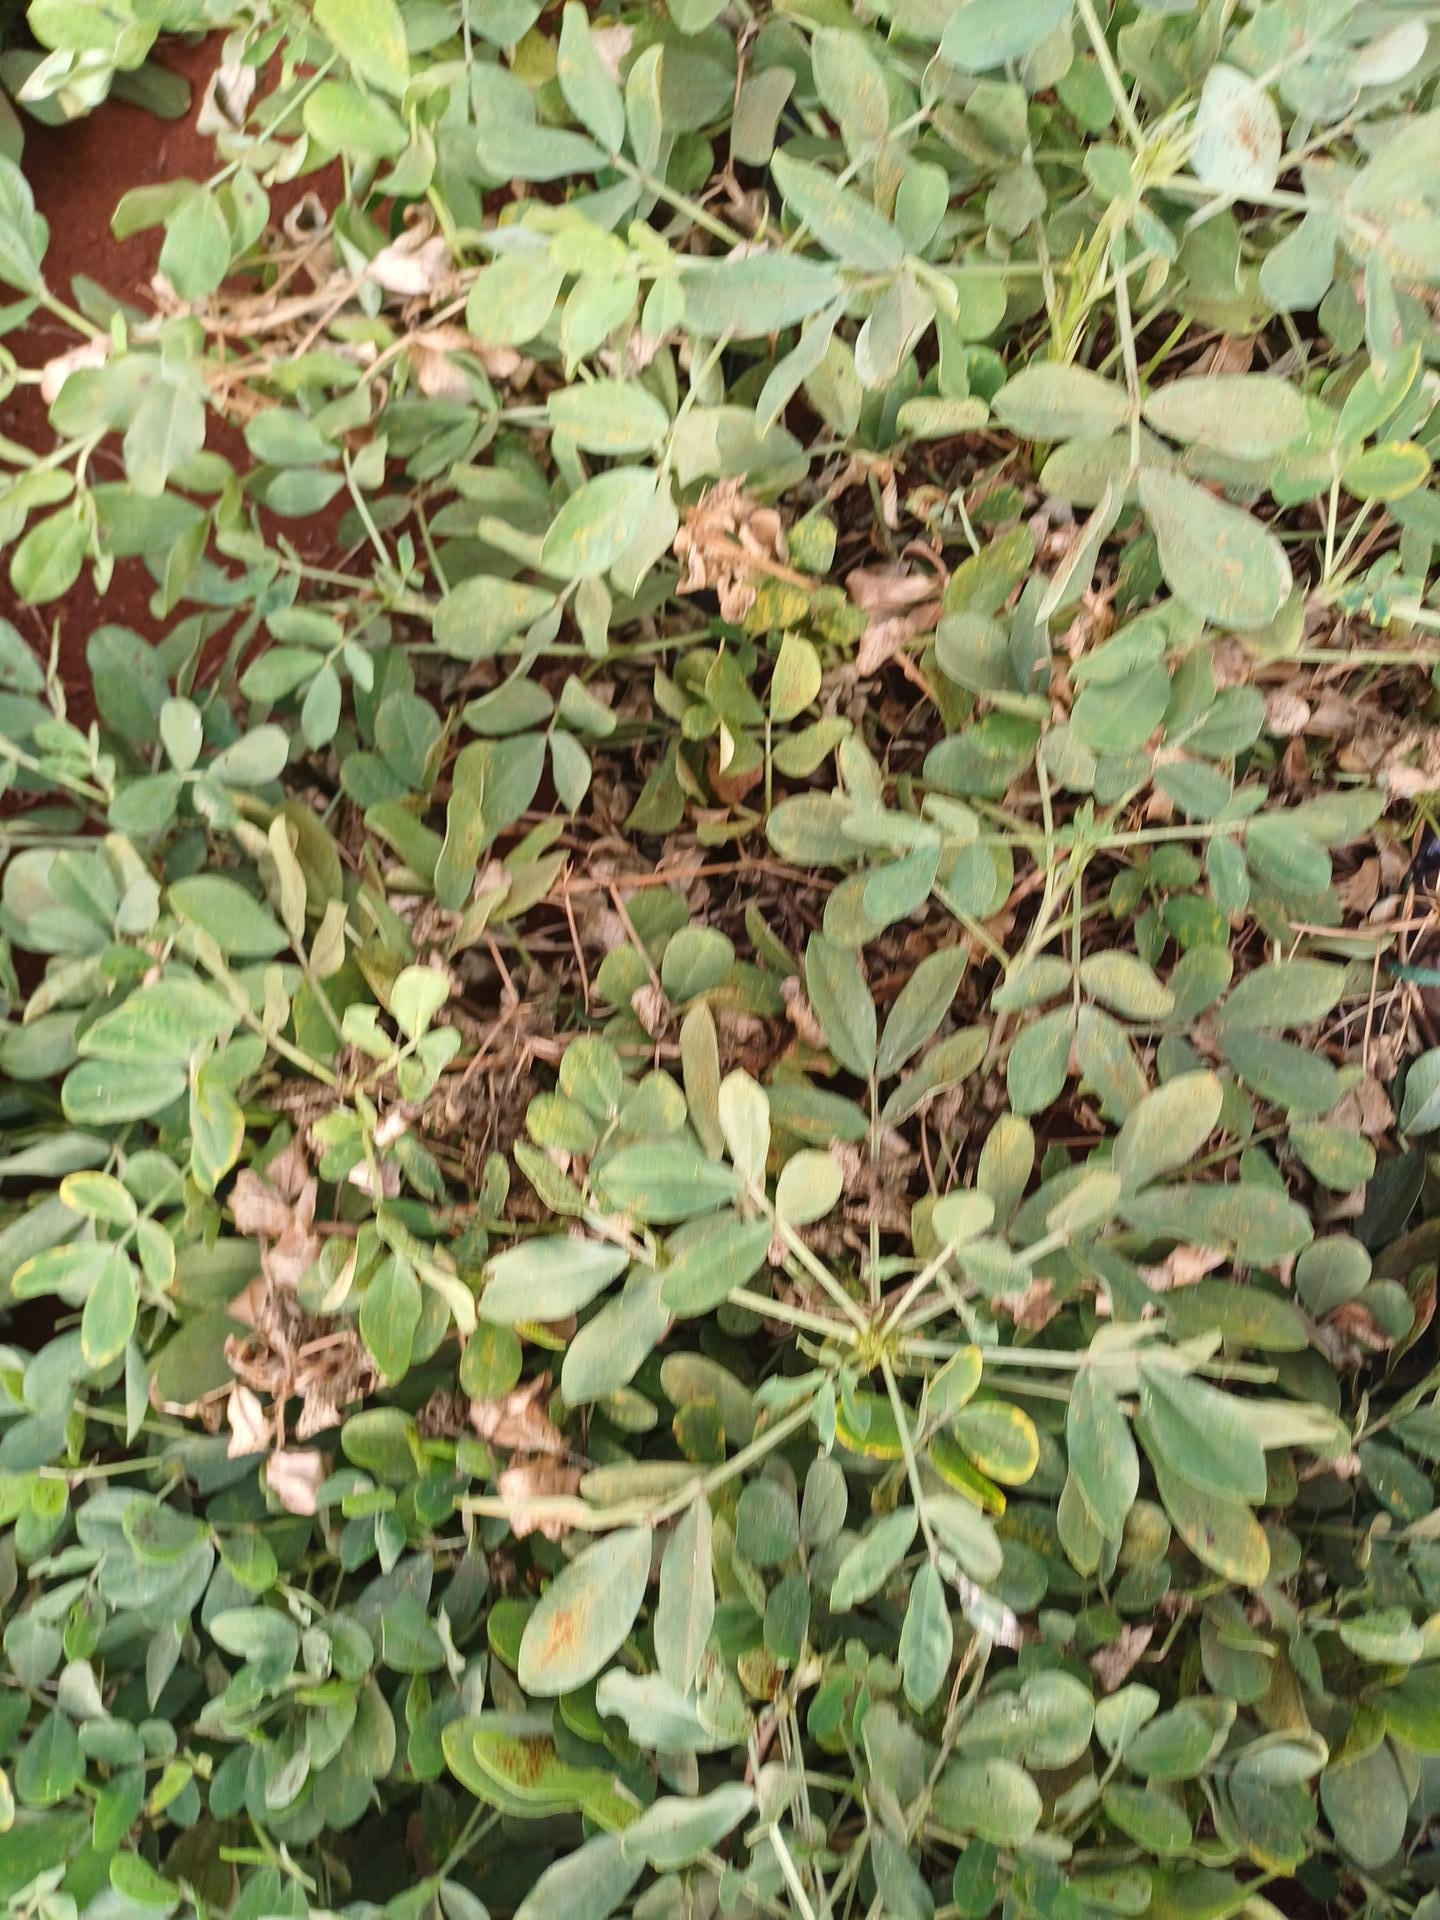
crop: groundnut
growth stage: maturity
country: Kenya
